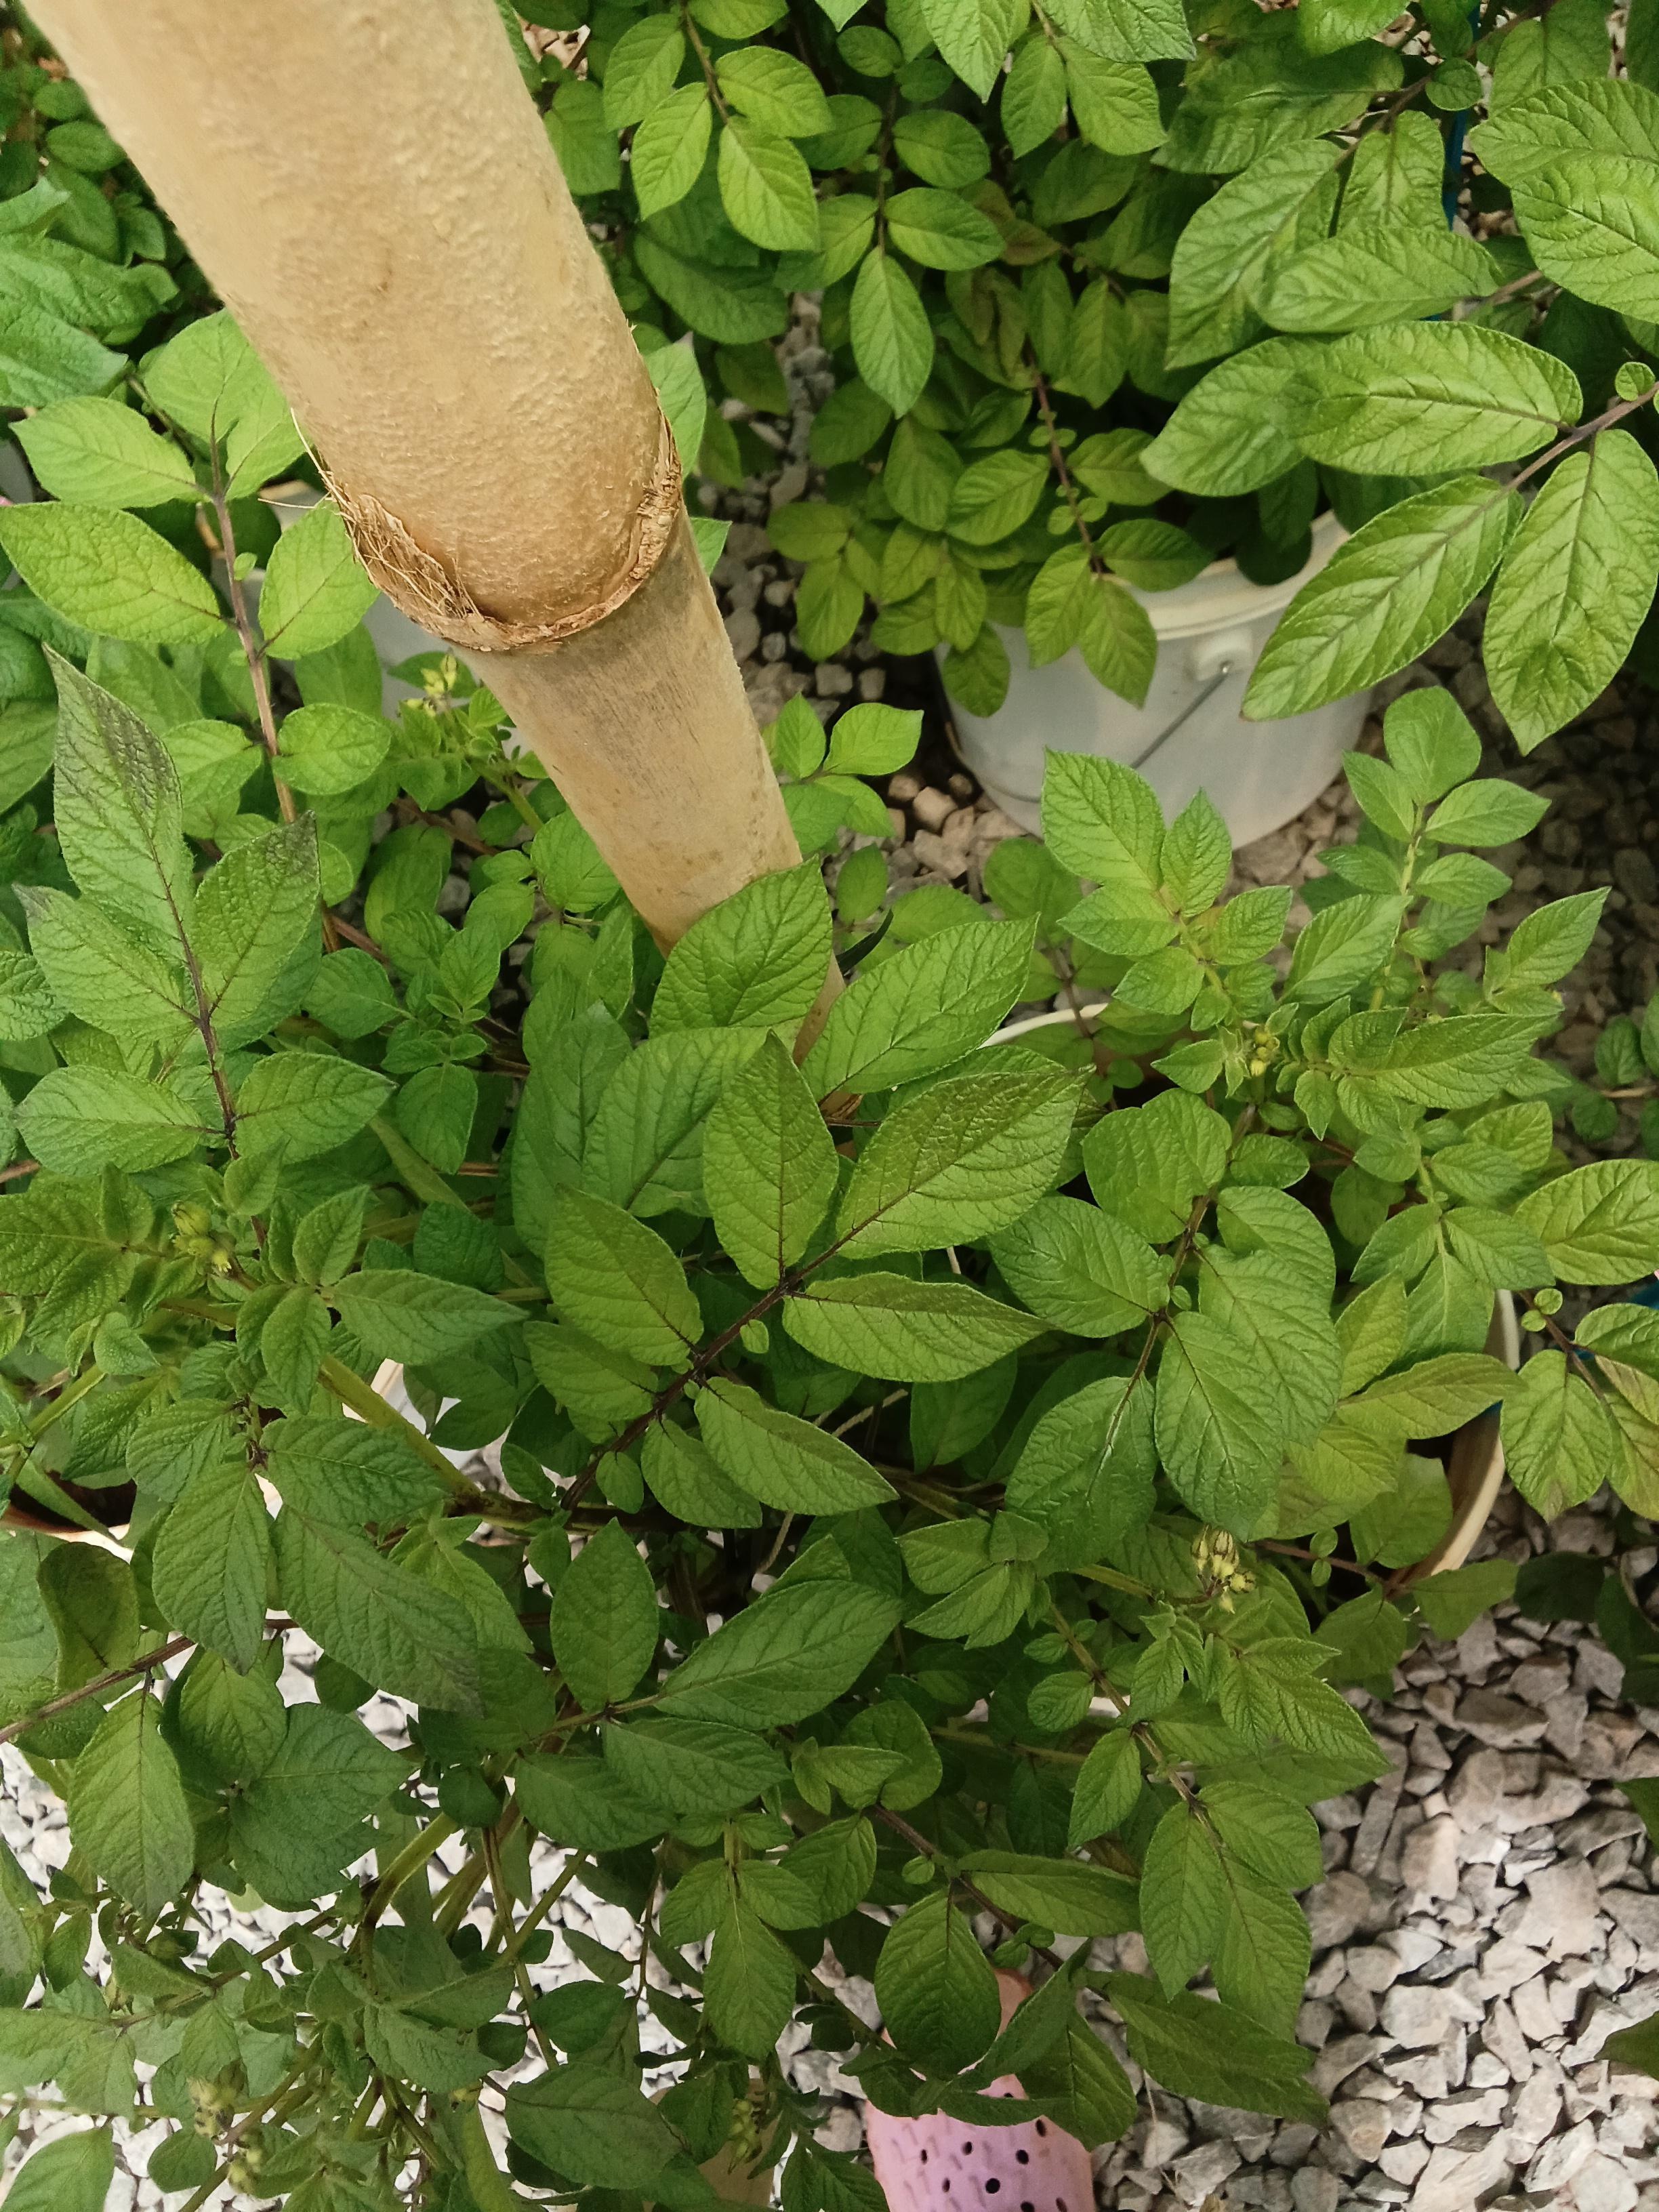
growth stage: vegetative
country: Kenya
